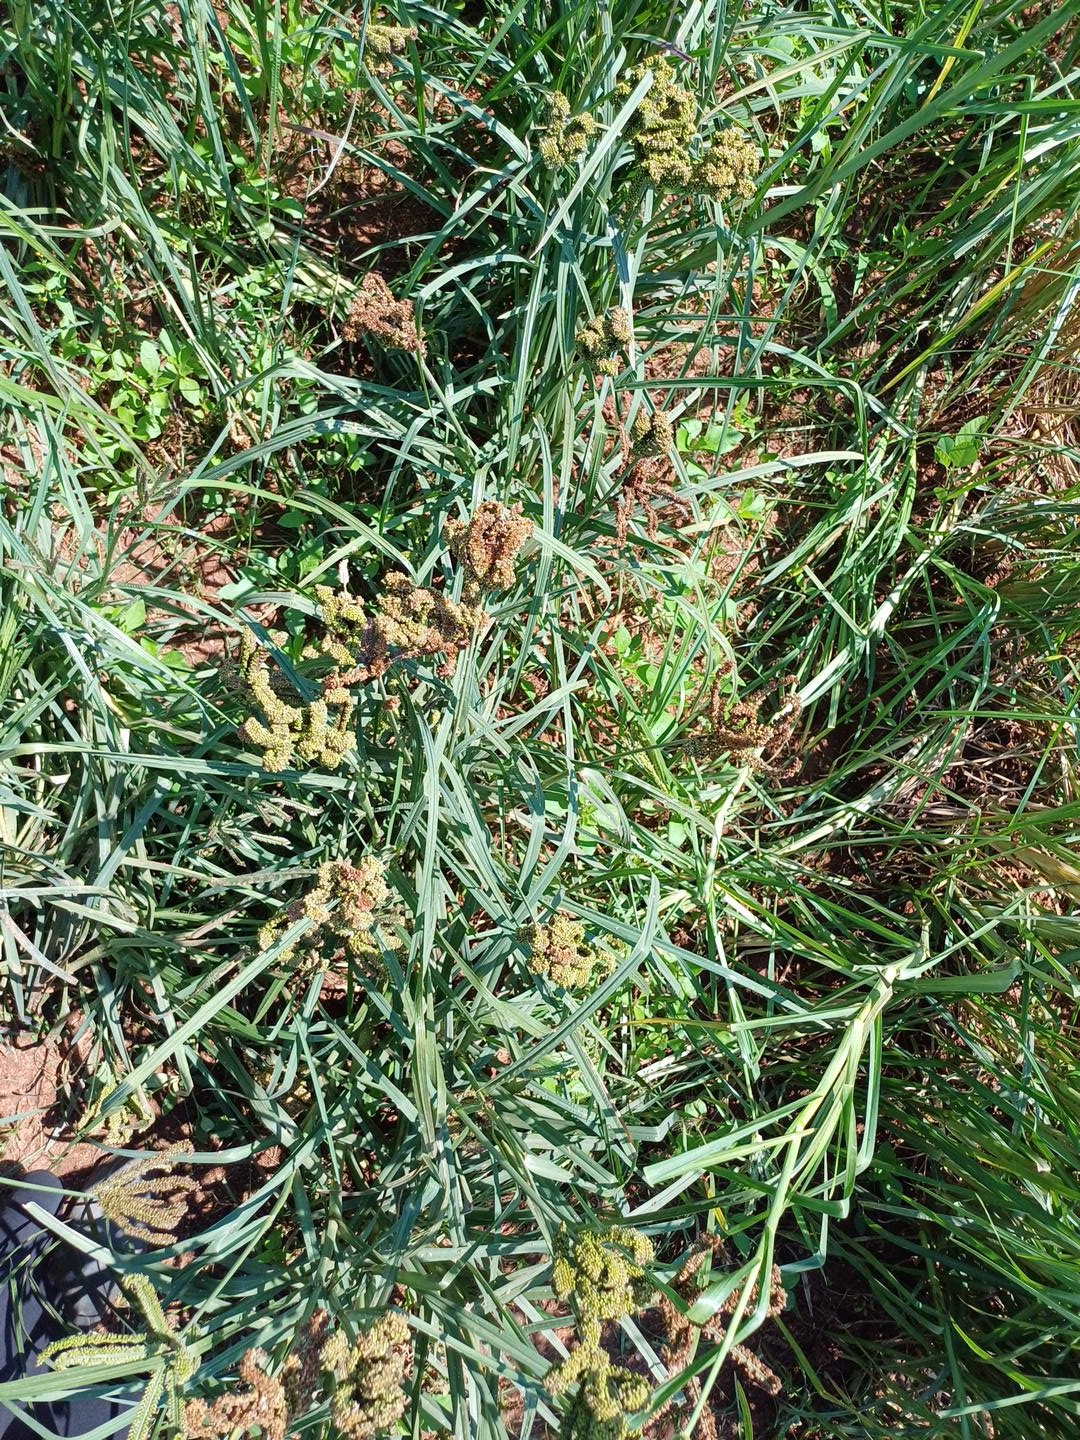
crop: finger millet
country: Kenya
